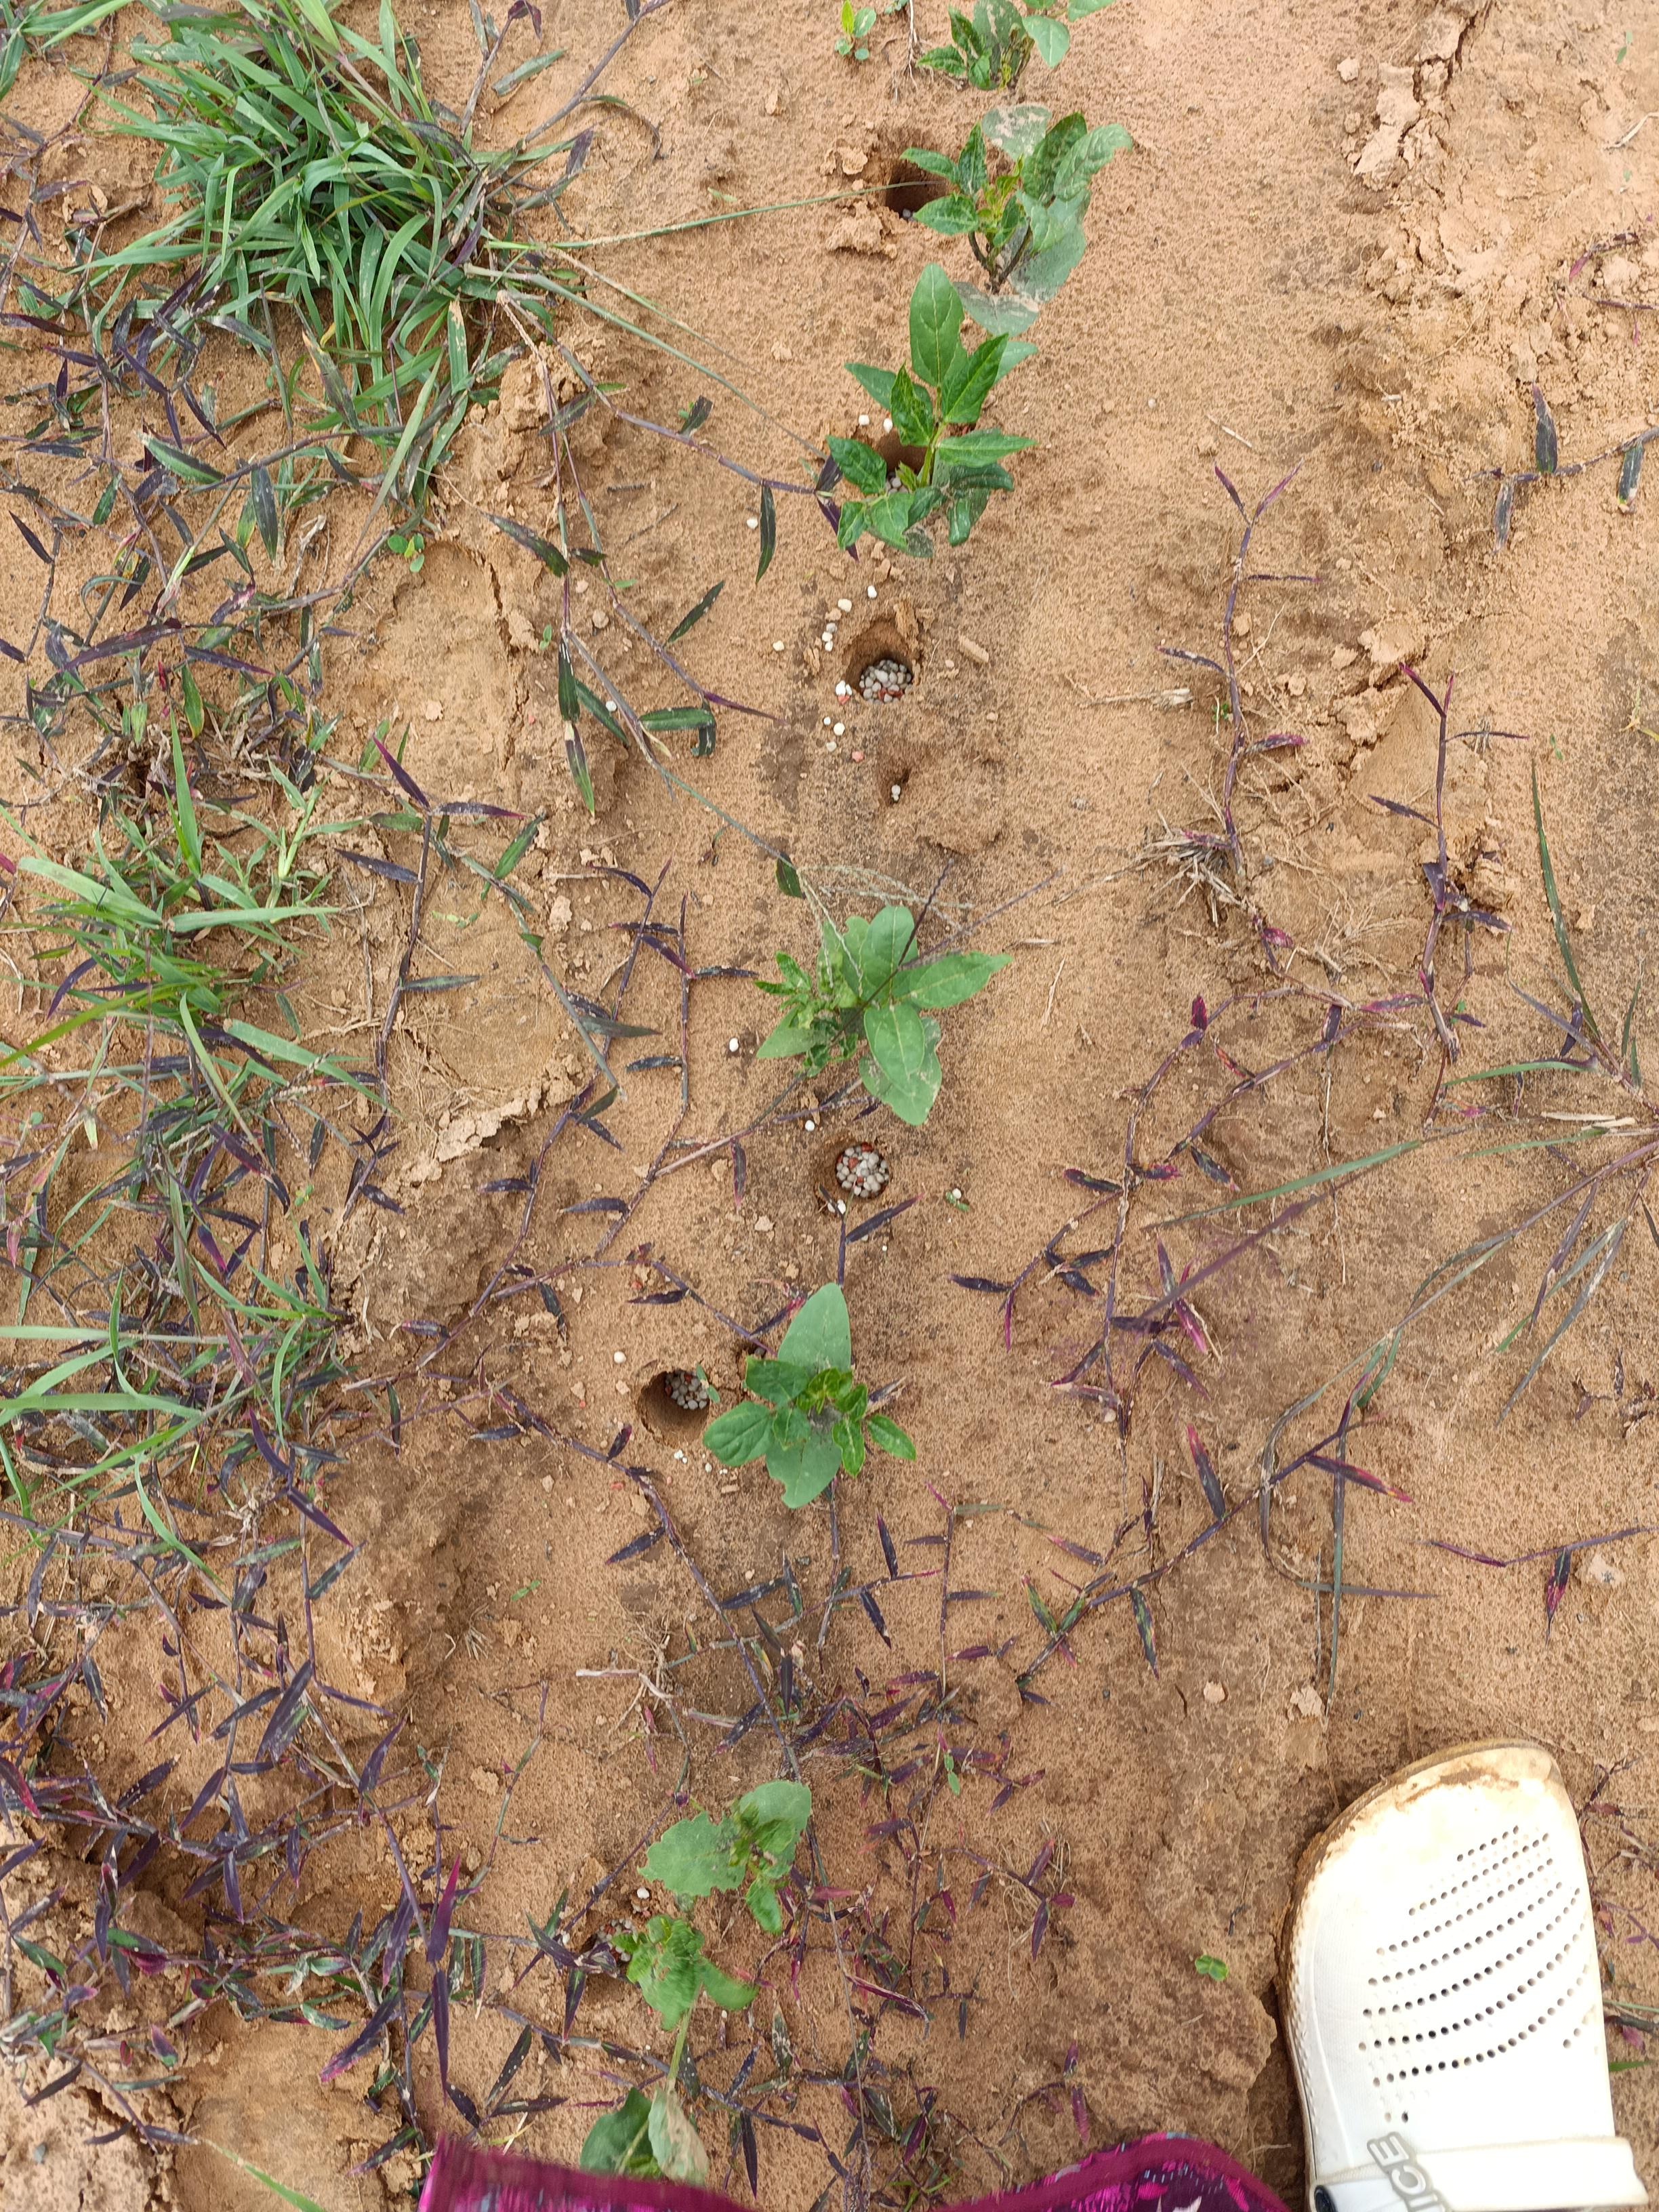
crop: cowpea
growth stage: emergence
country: Nigeria
